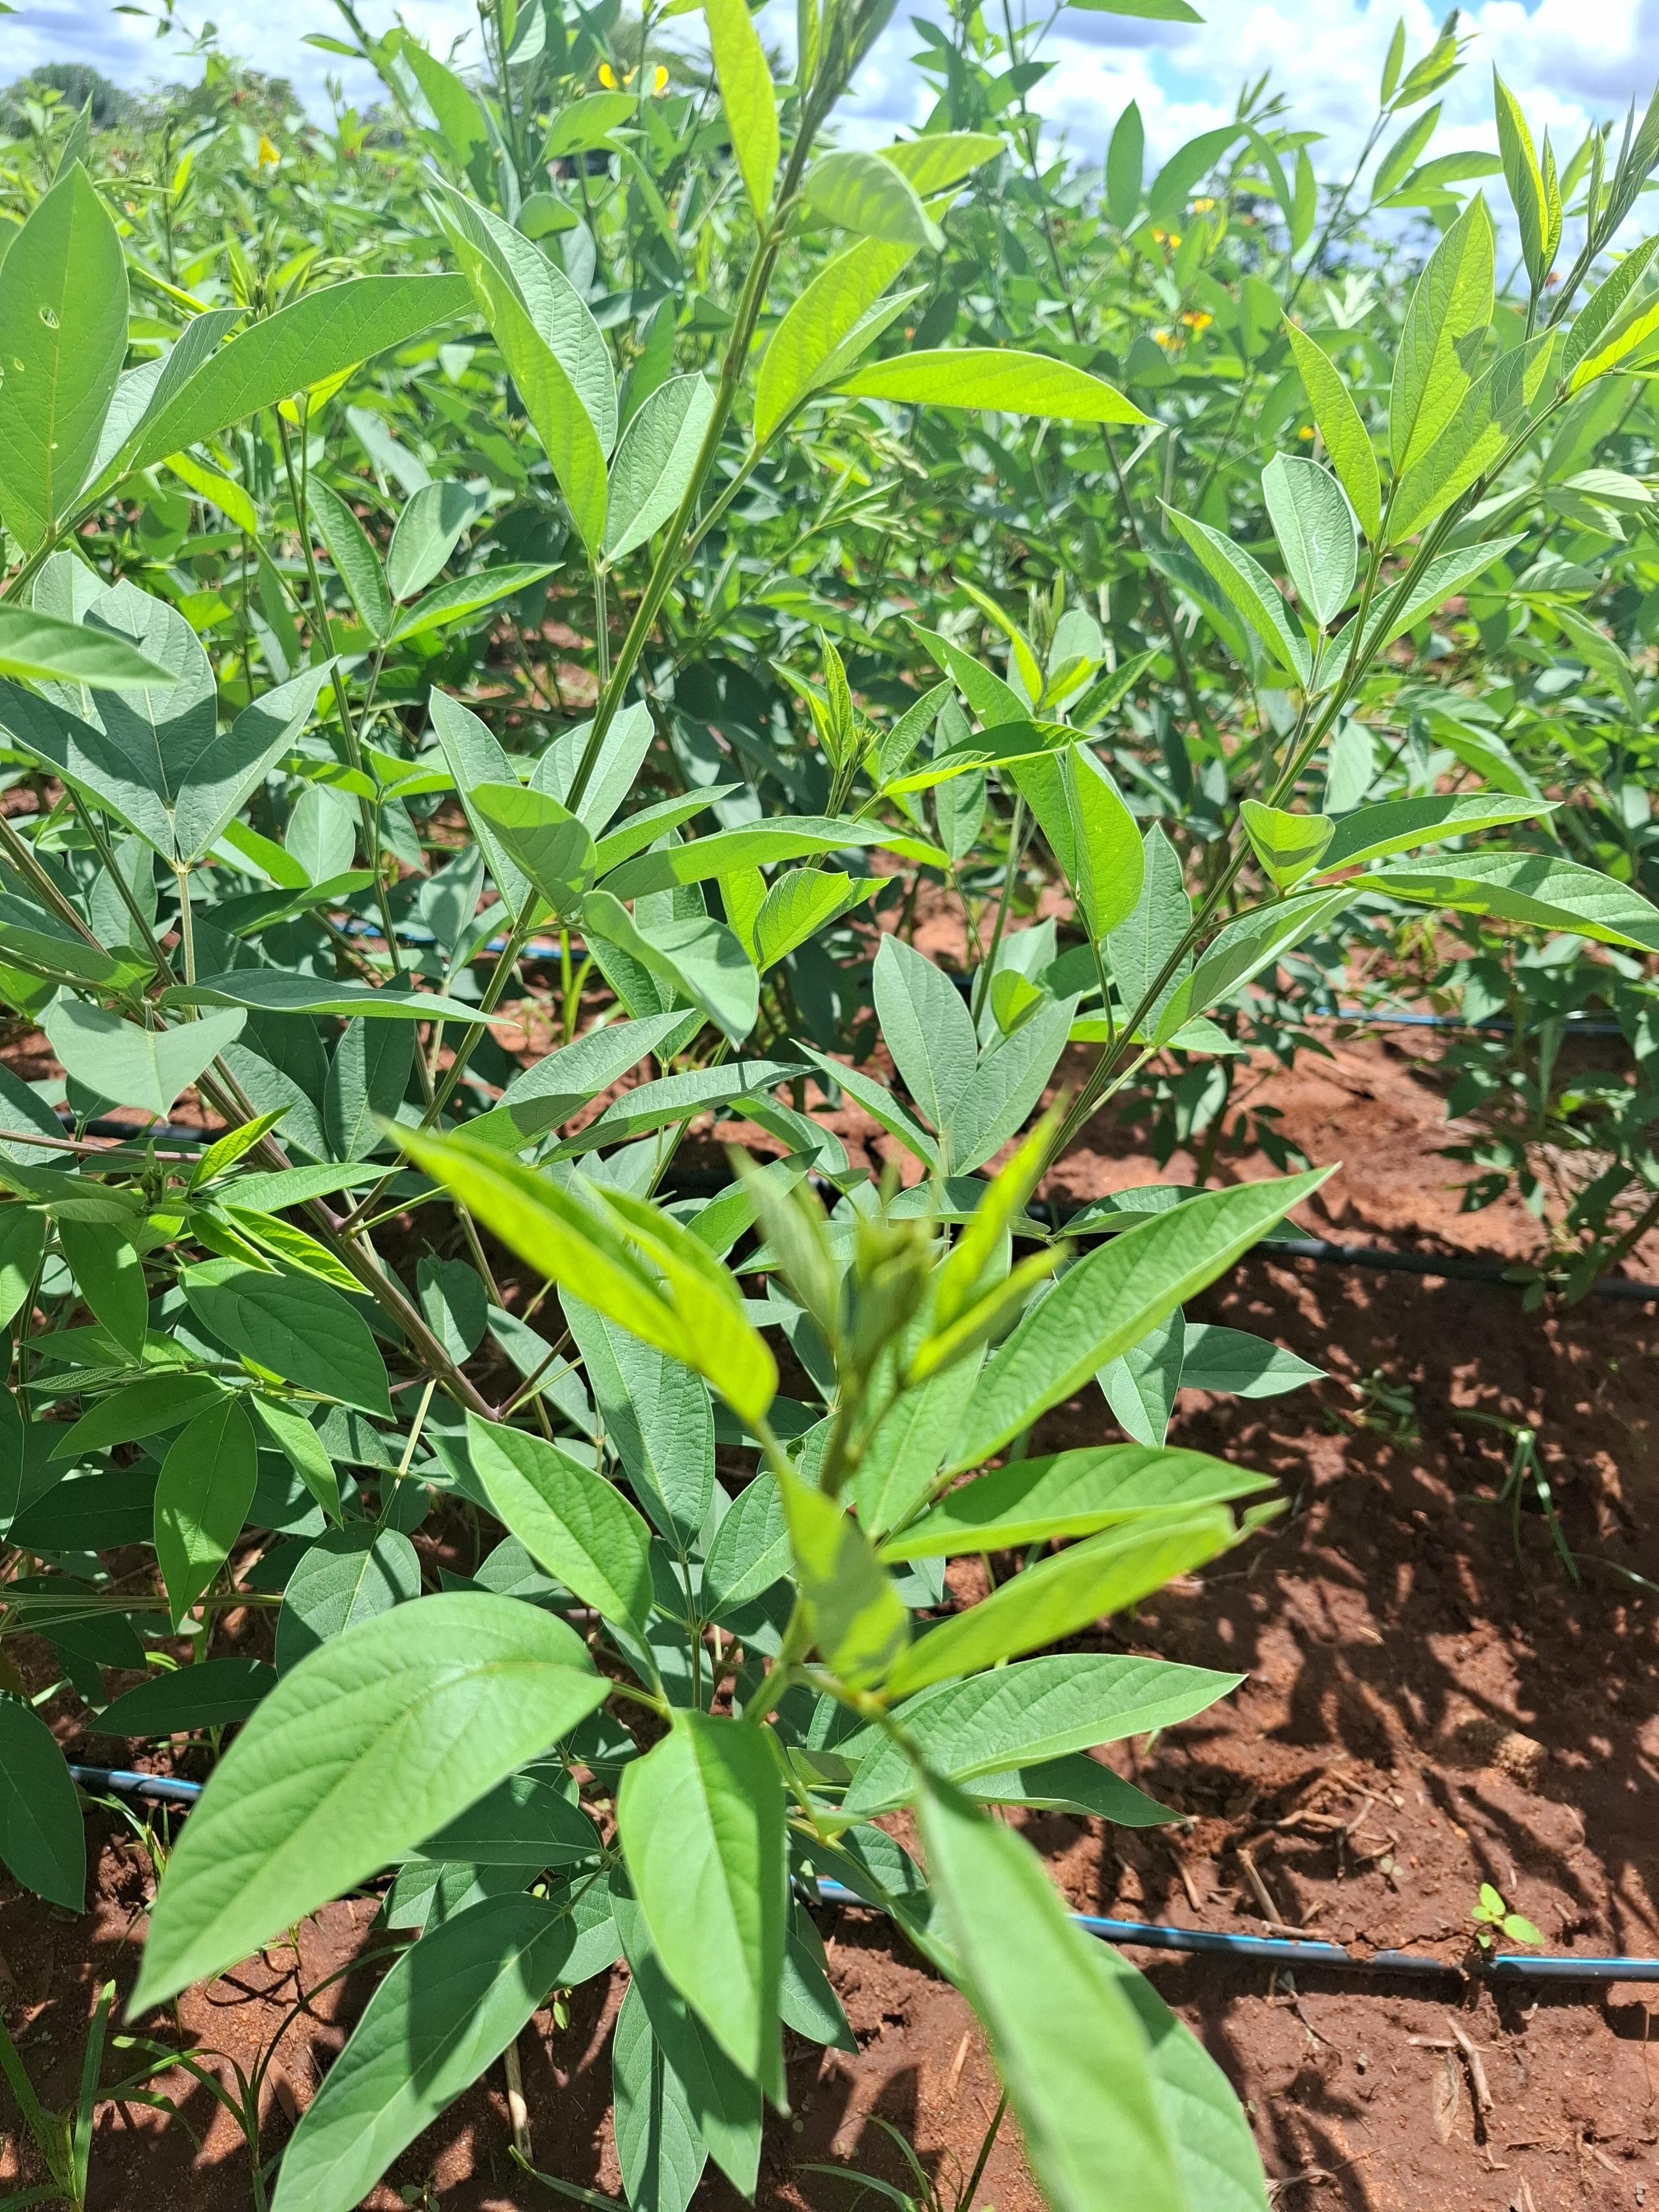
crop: pigeonpea
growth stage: vegetative
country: Kenya
